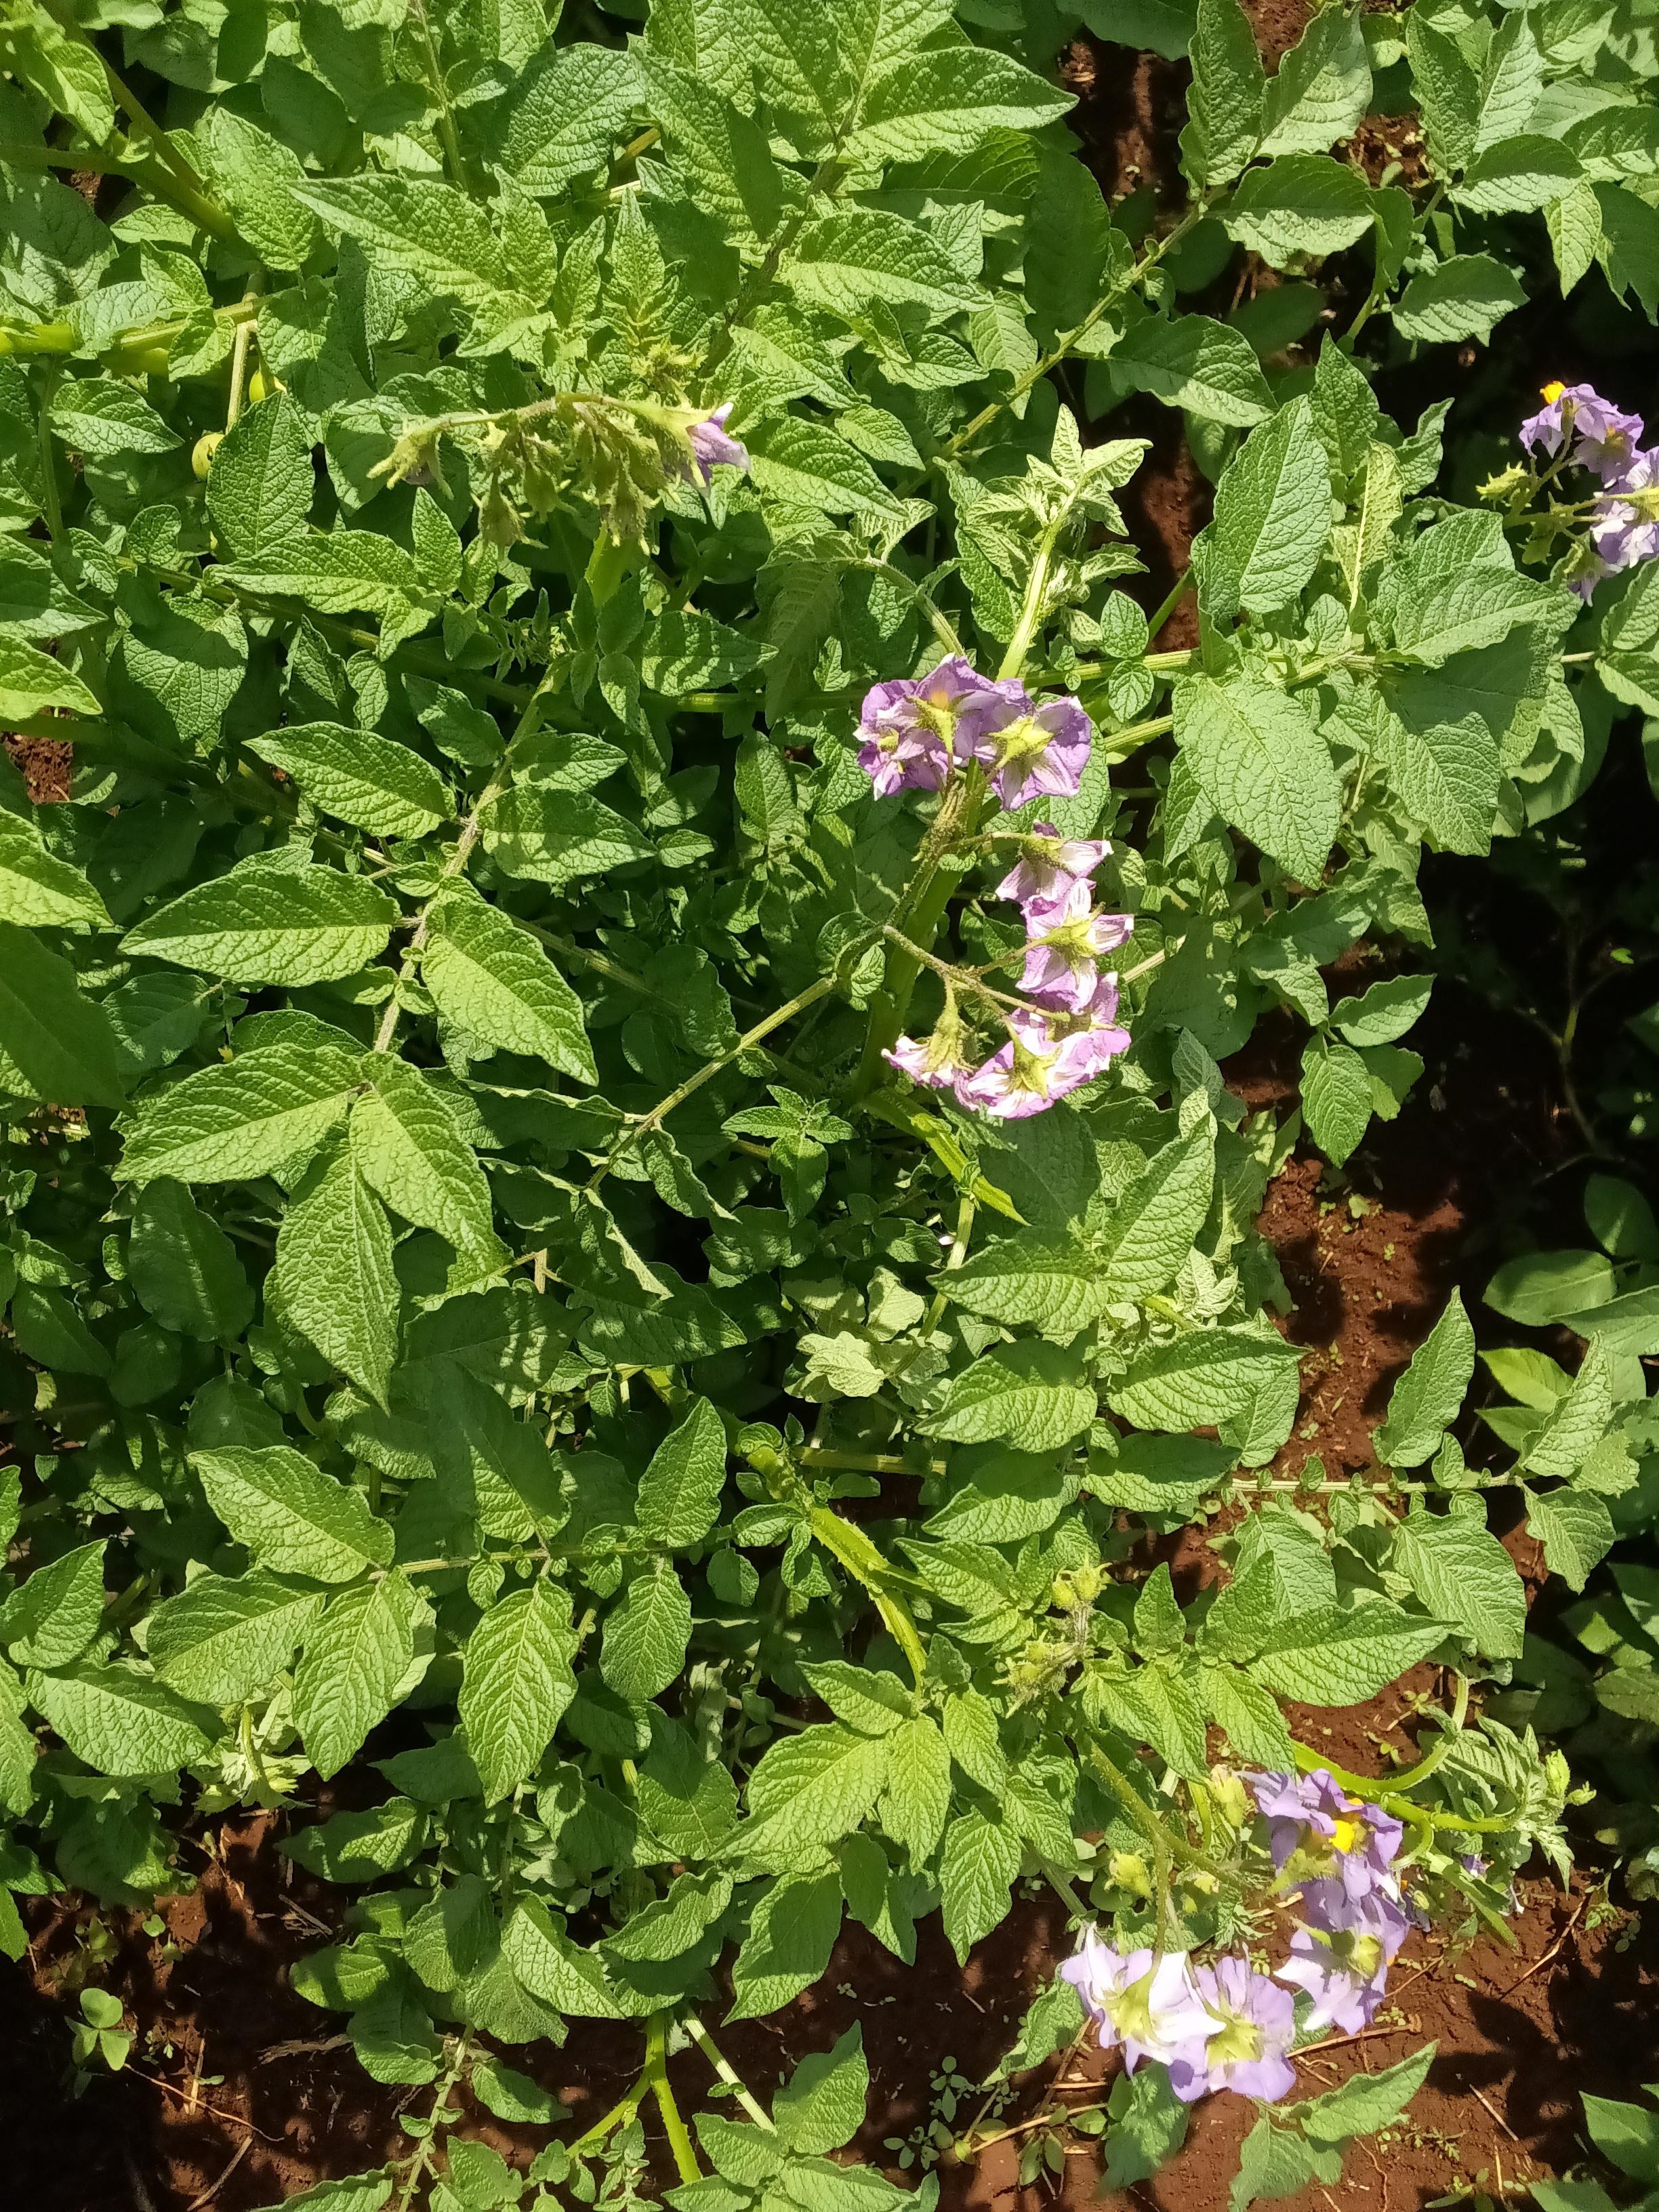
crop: potato
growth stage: flowering
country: Kenya
